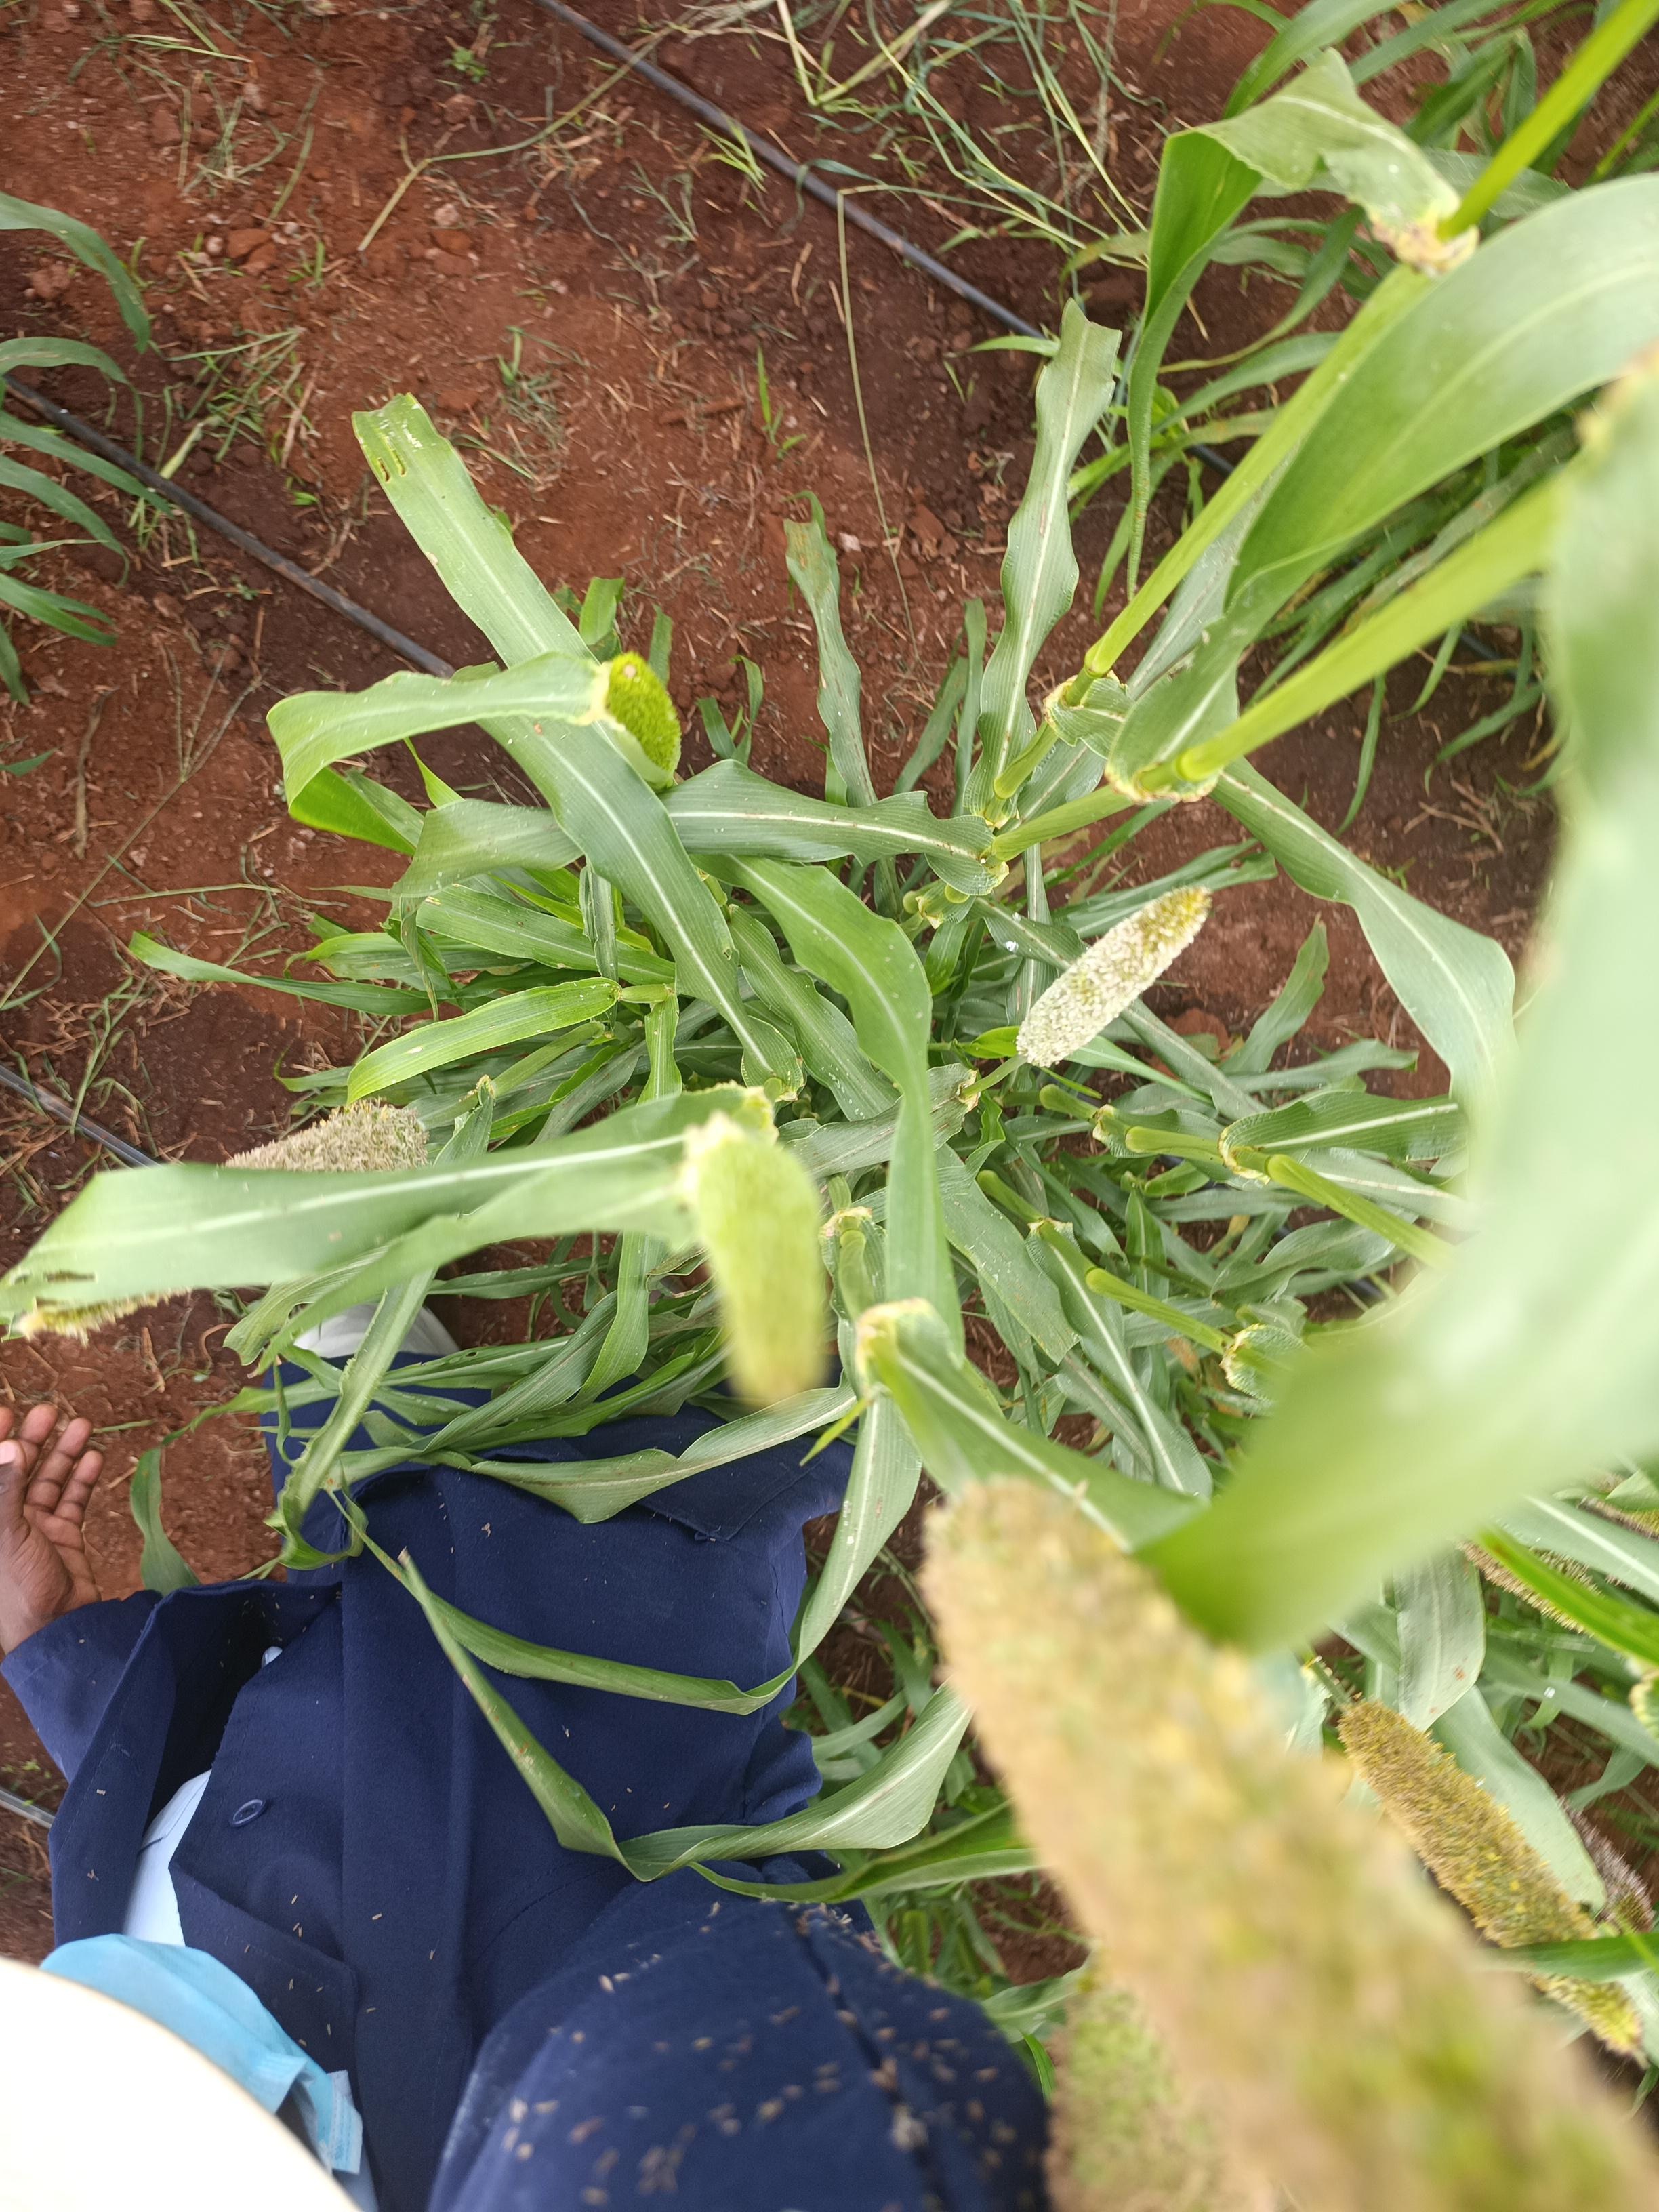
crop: pearl millet
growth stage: flowering
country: Kenya
